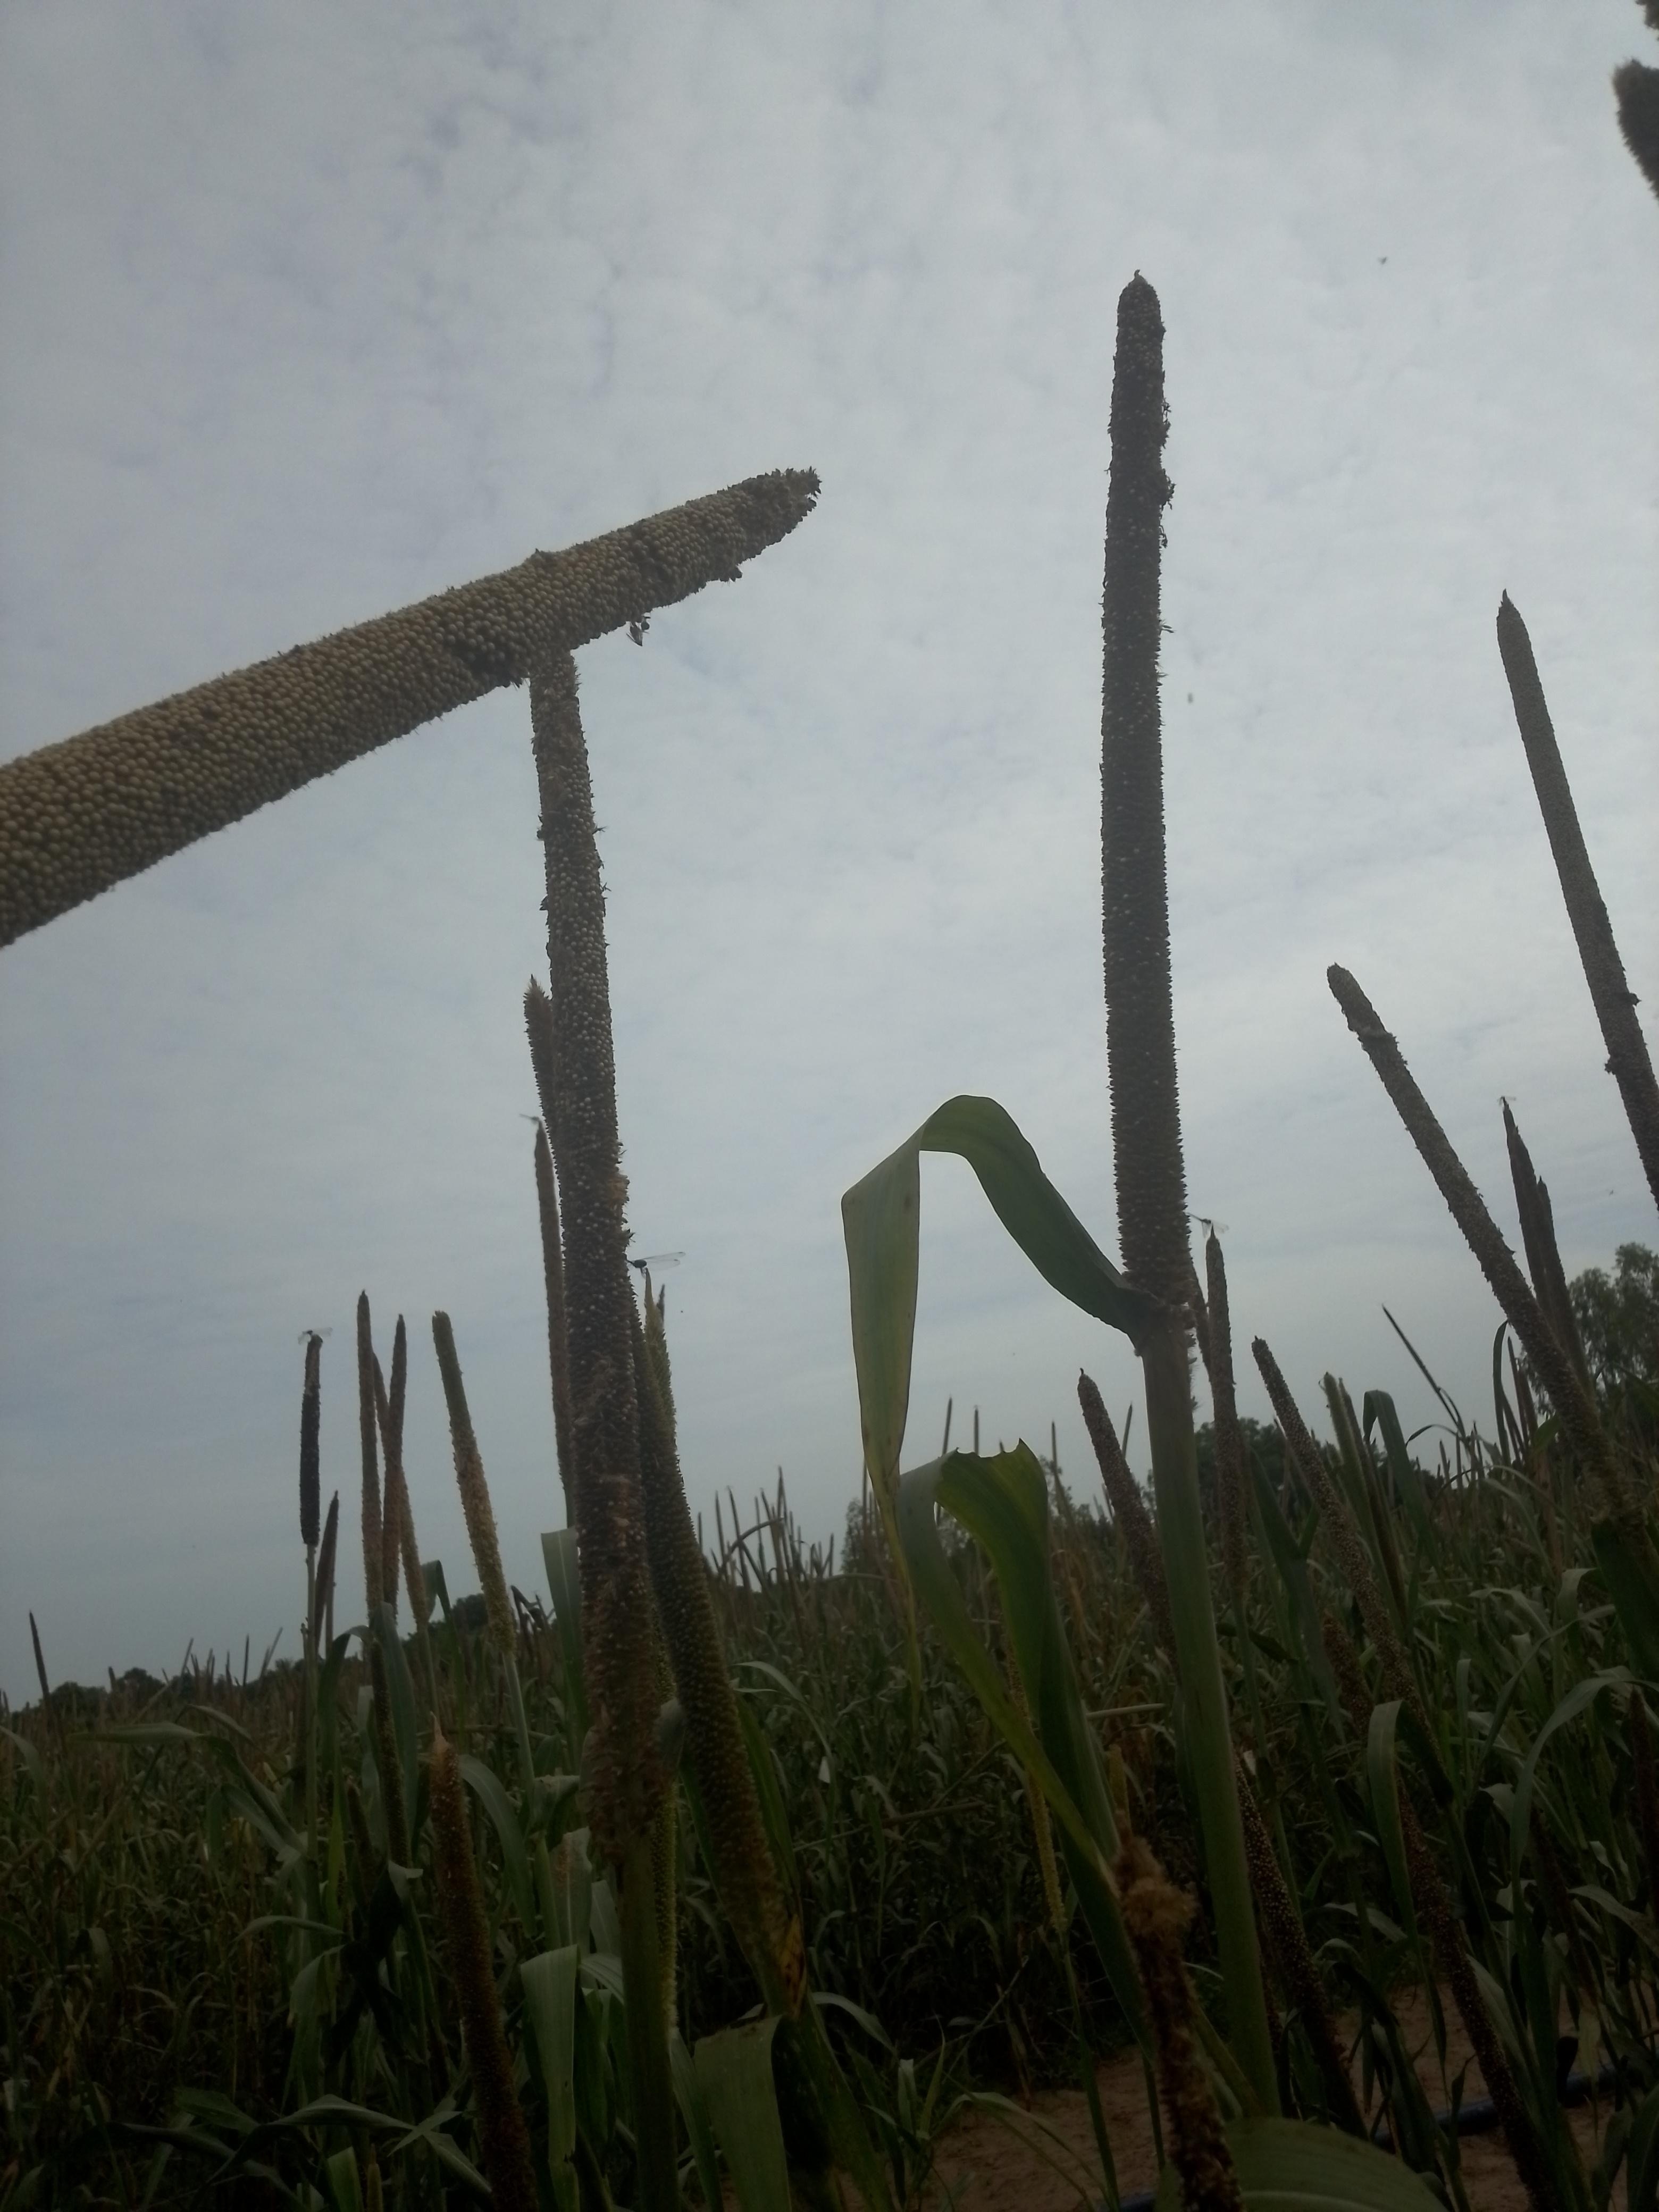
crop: pearl millet
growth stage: filling grain
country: Senegal
